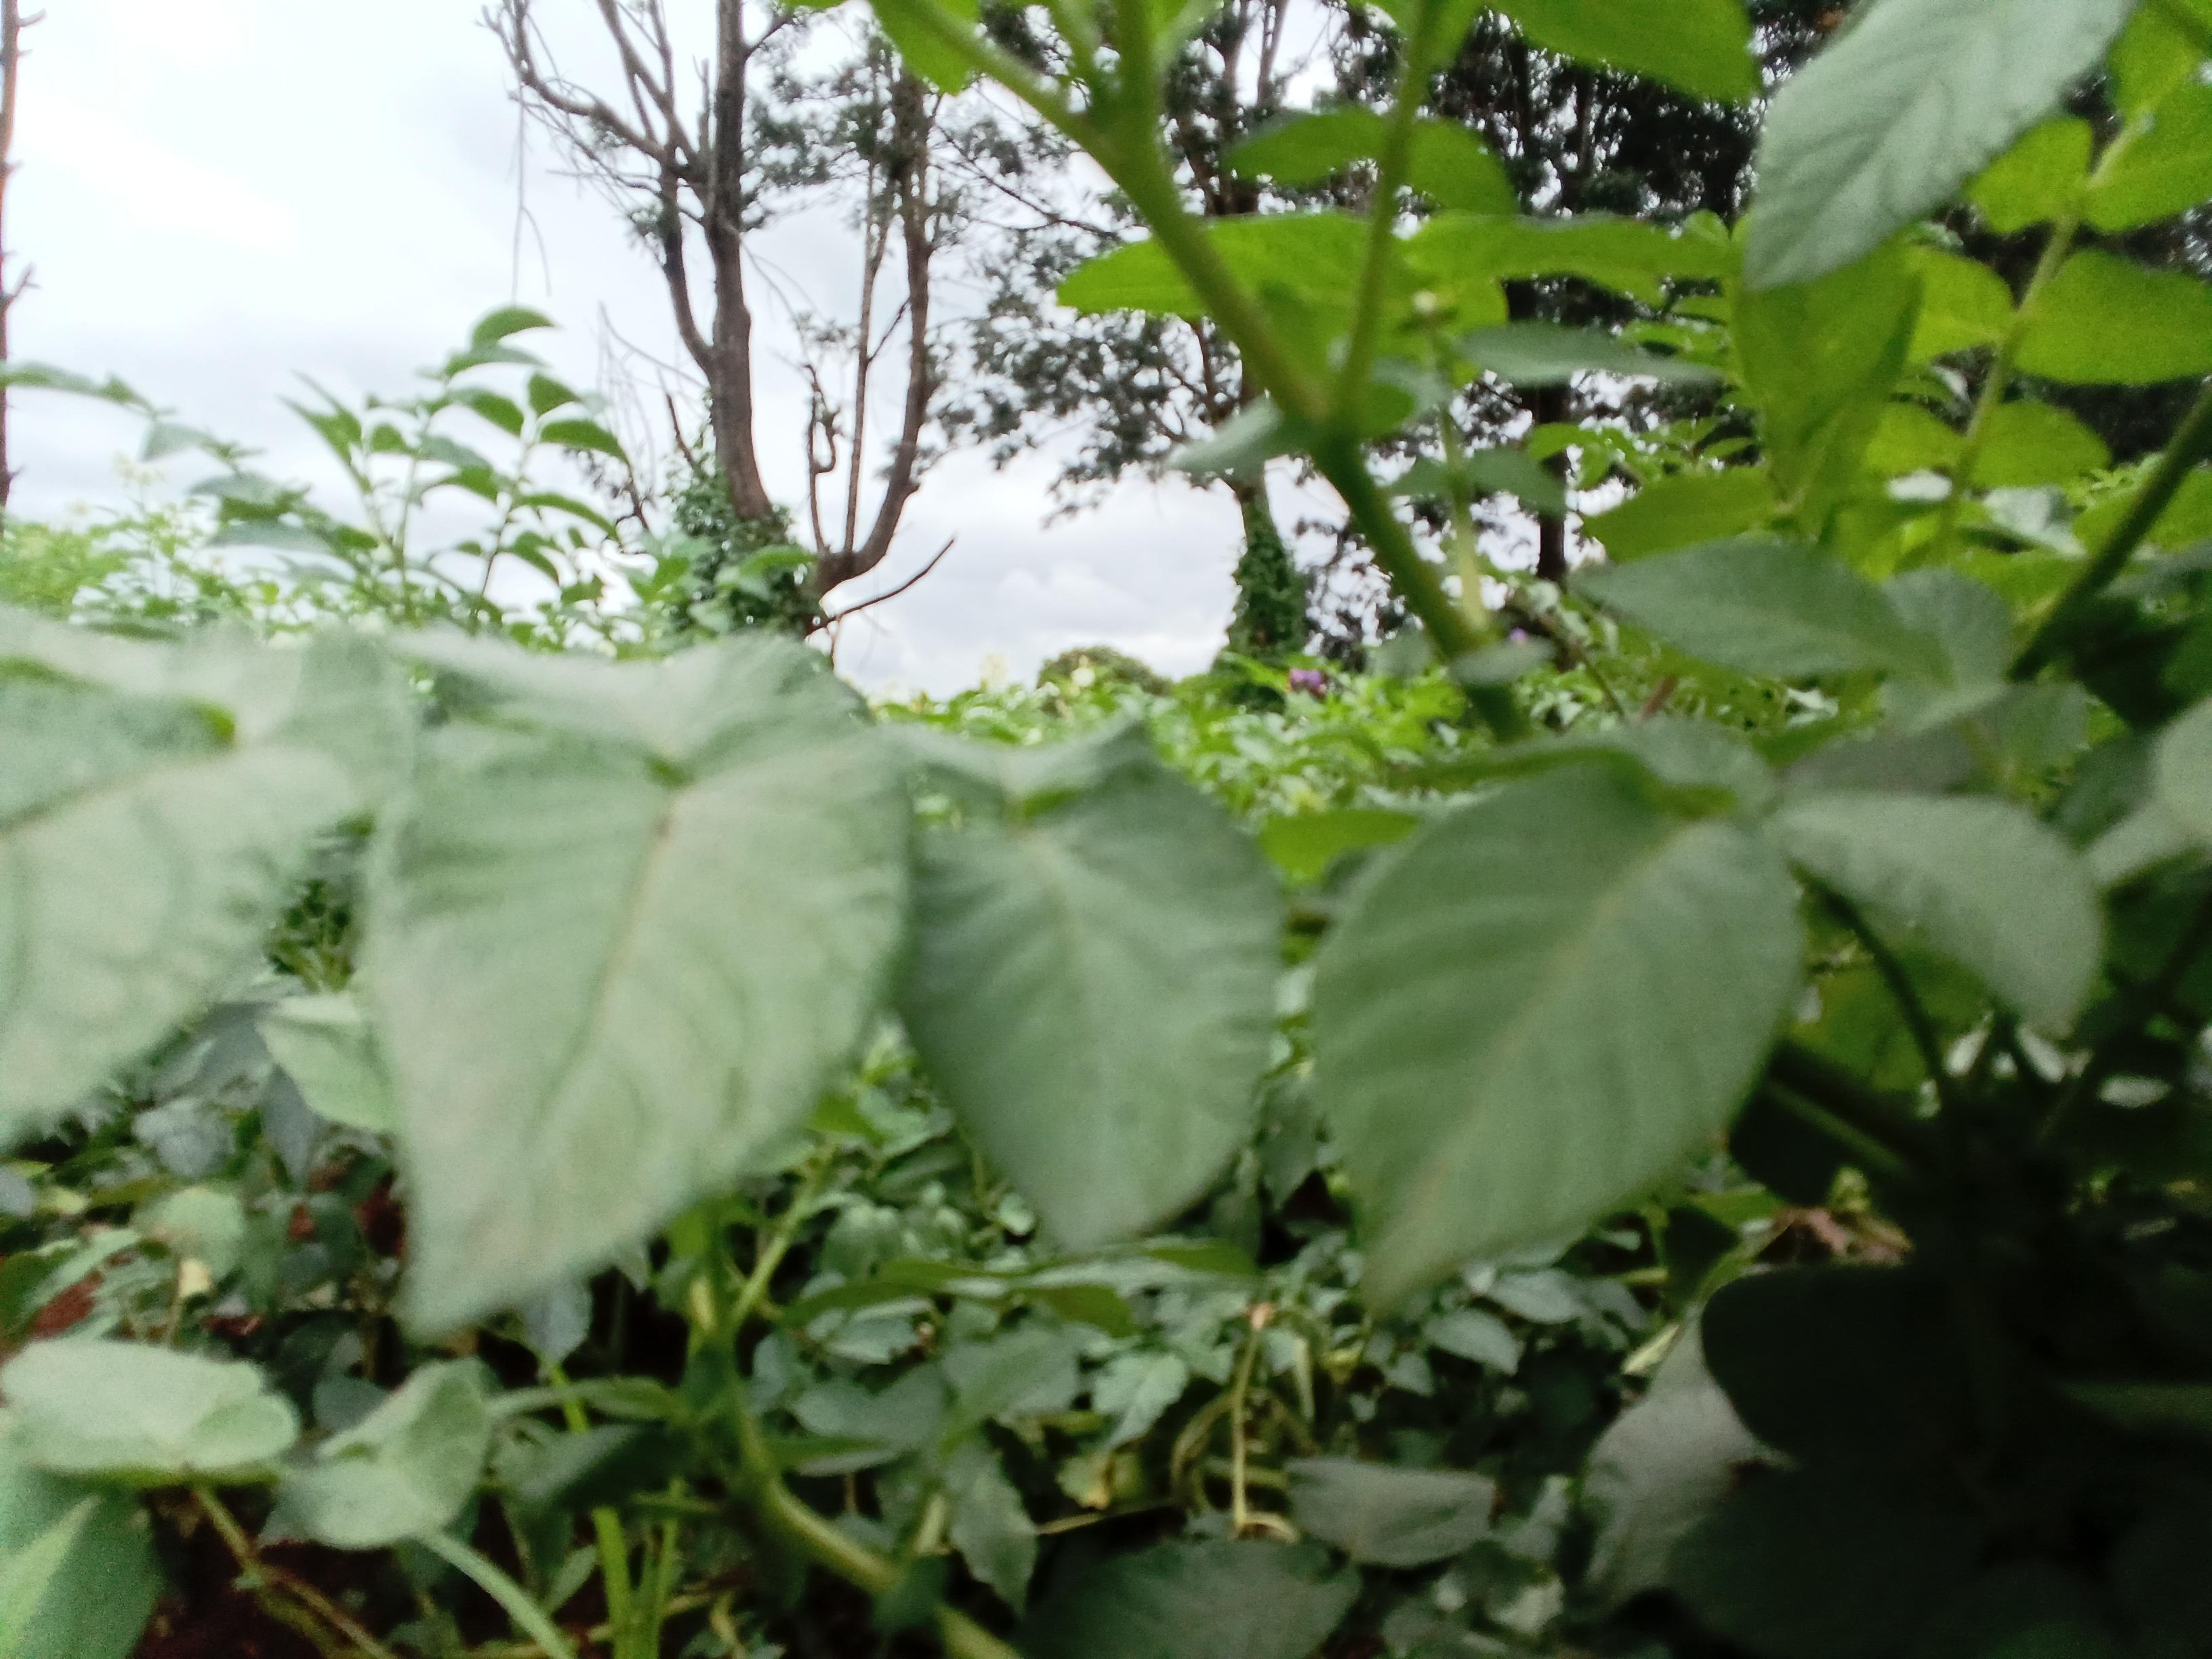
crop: potato
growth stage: flowering
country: Kenya
